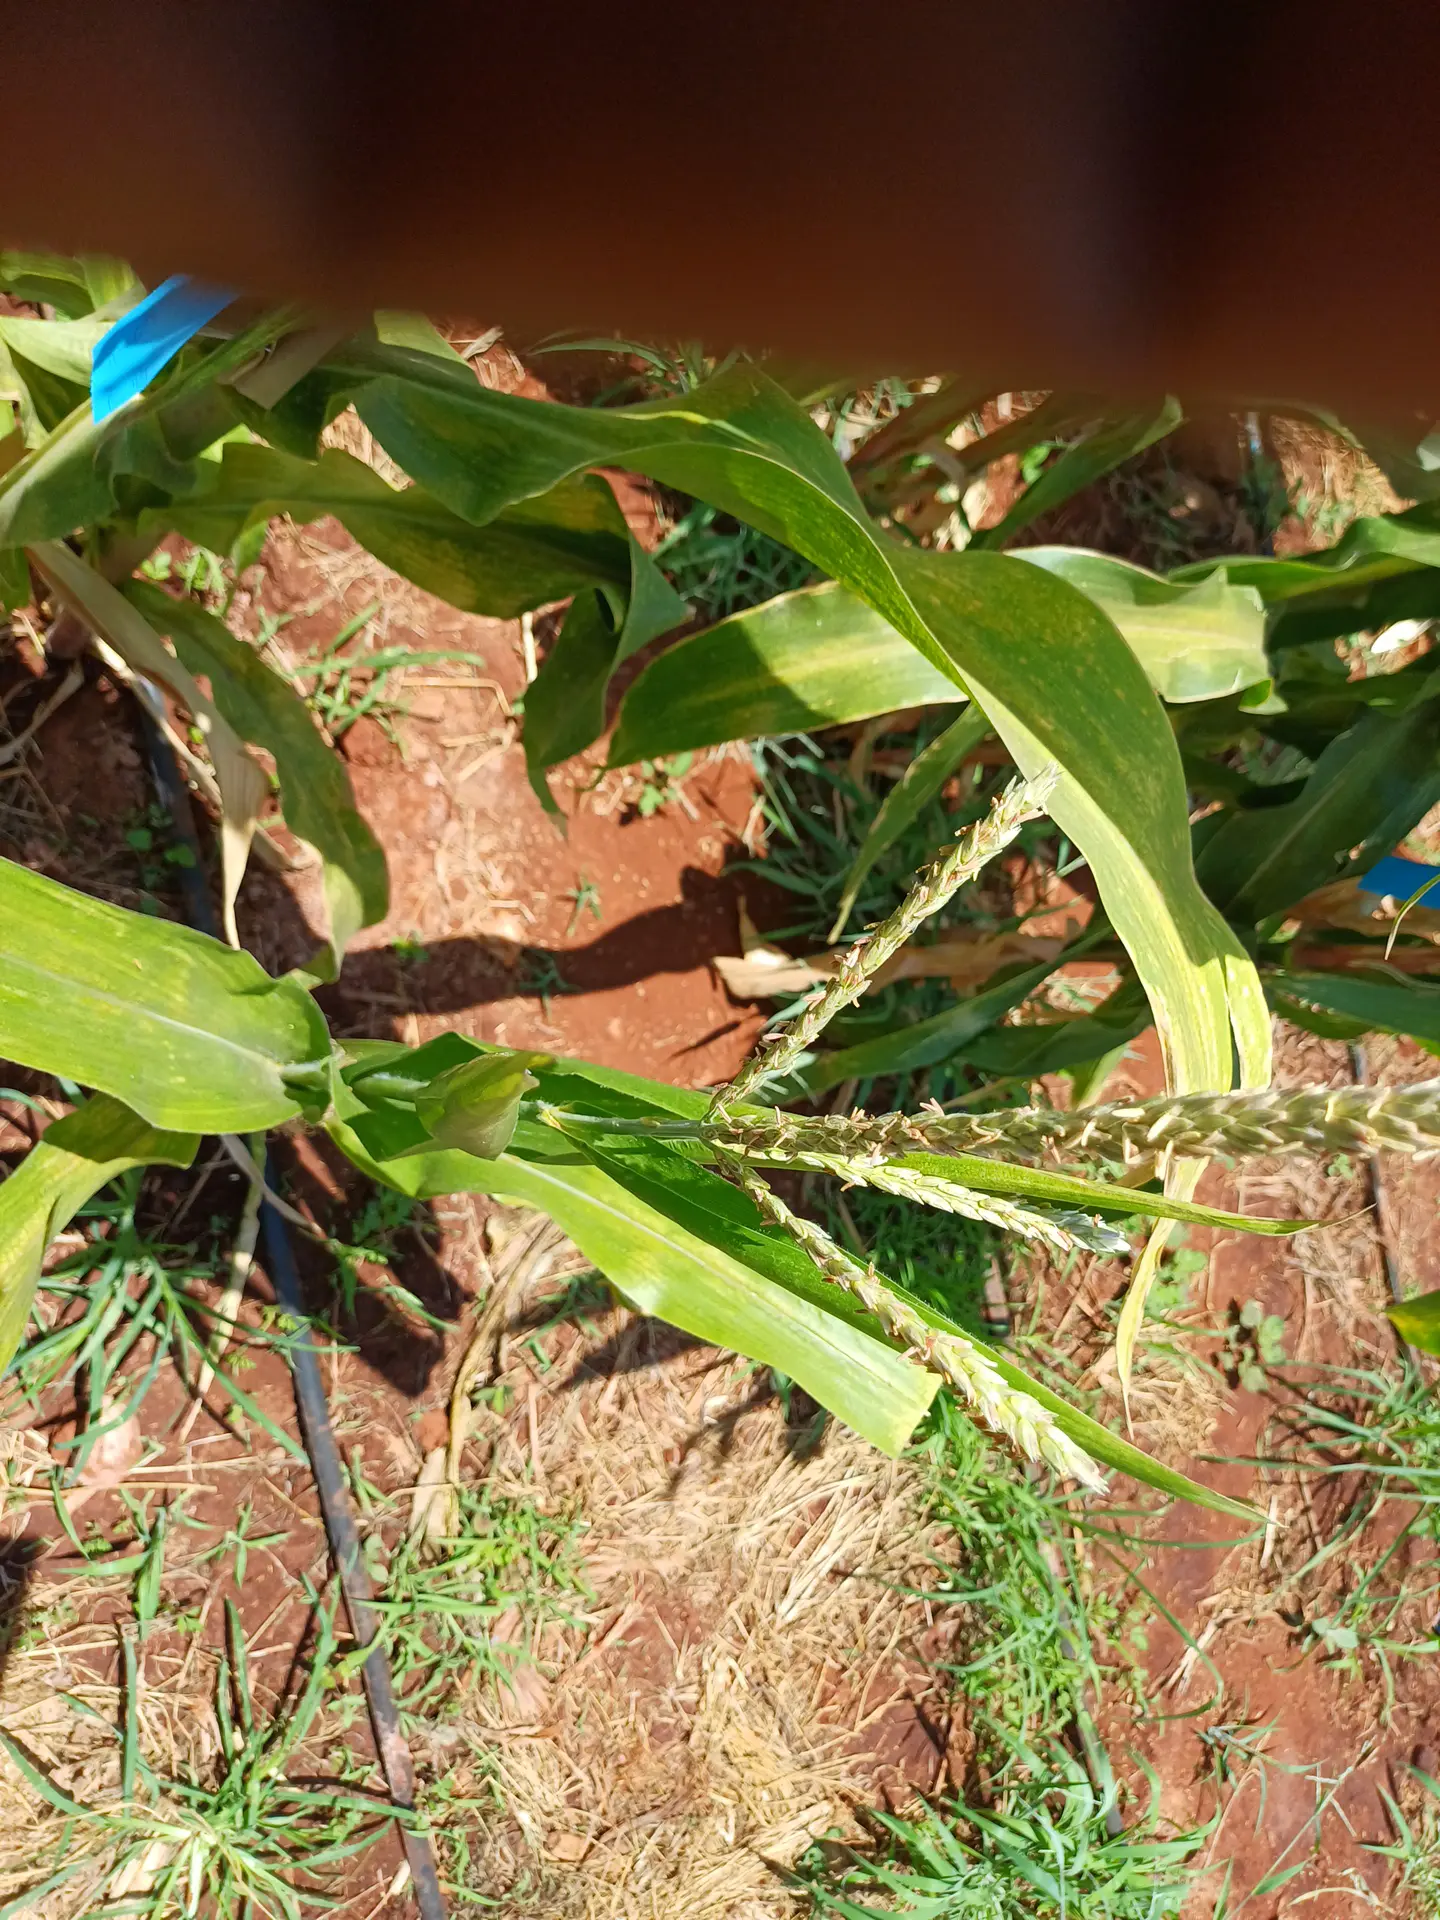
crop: maize
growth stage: flowering
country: Kenya
